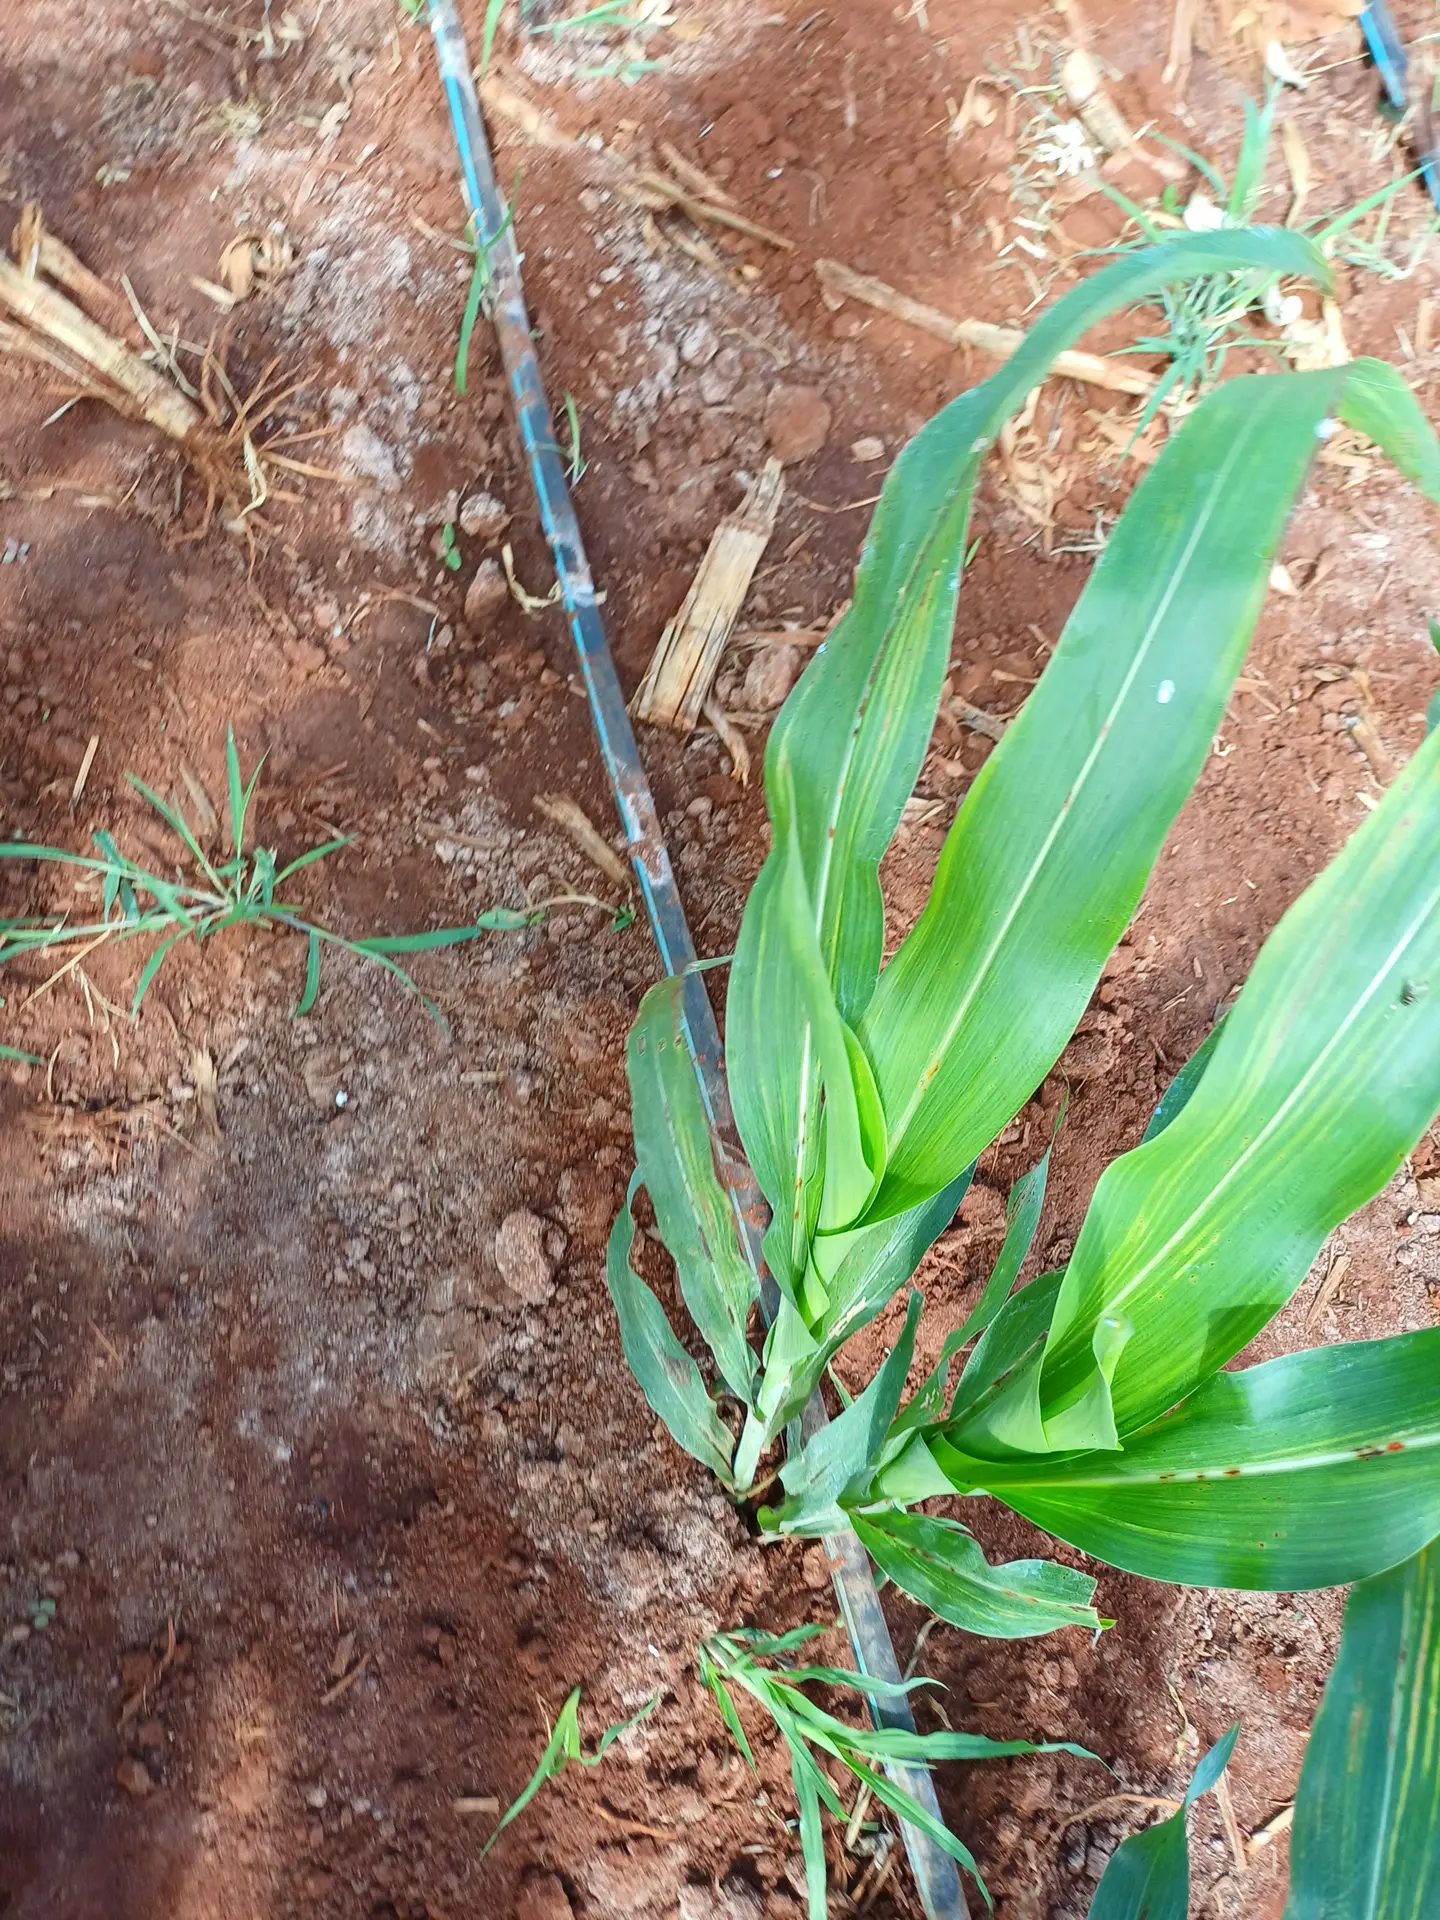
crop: sorghum
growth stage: vegetative
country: Kenya
